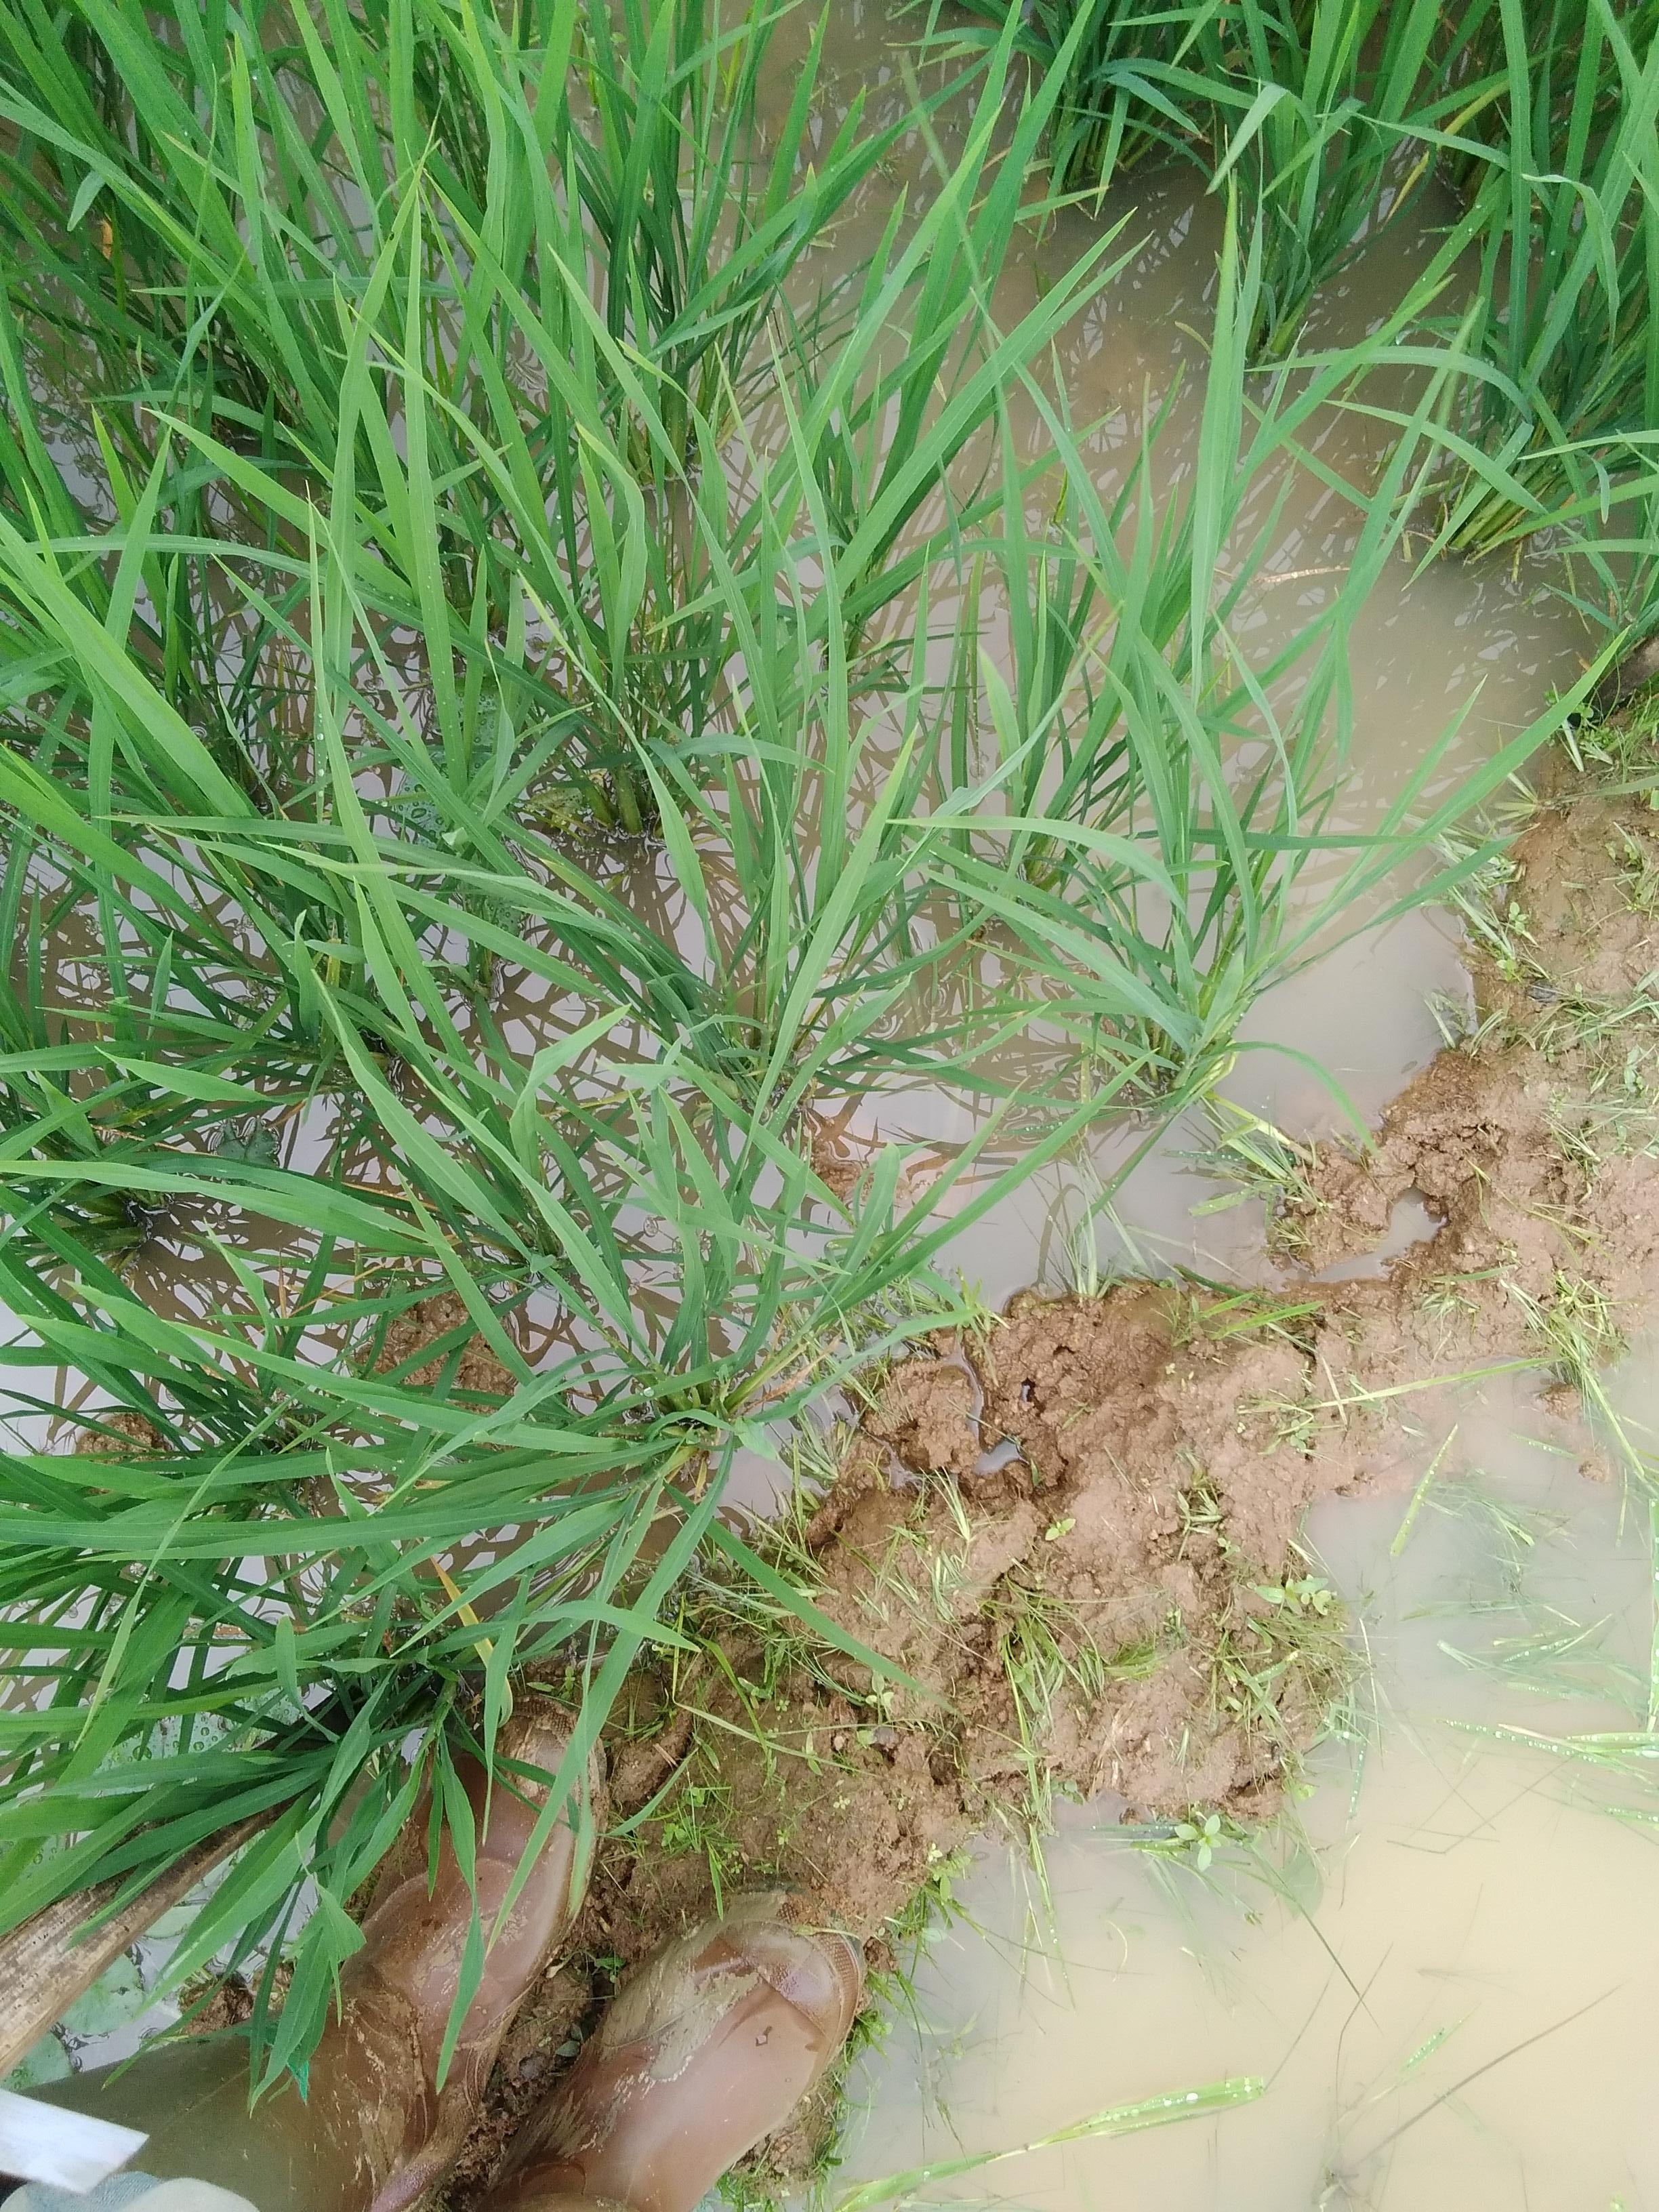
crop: rice
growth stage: vegetative
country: Nigeria
